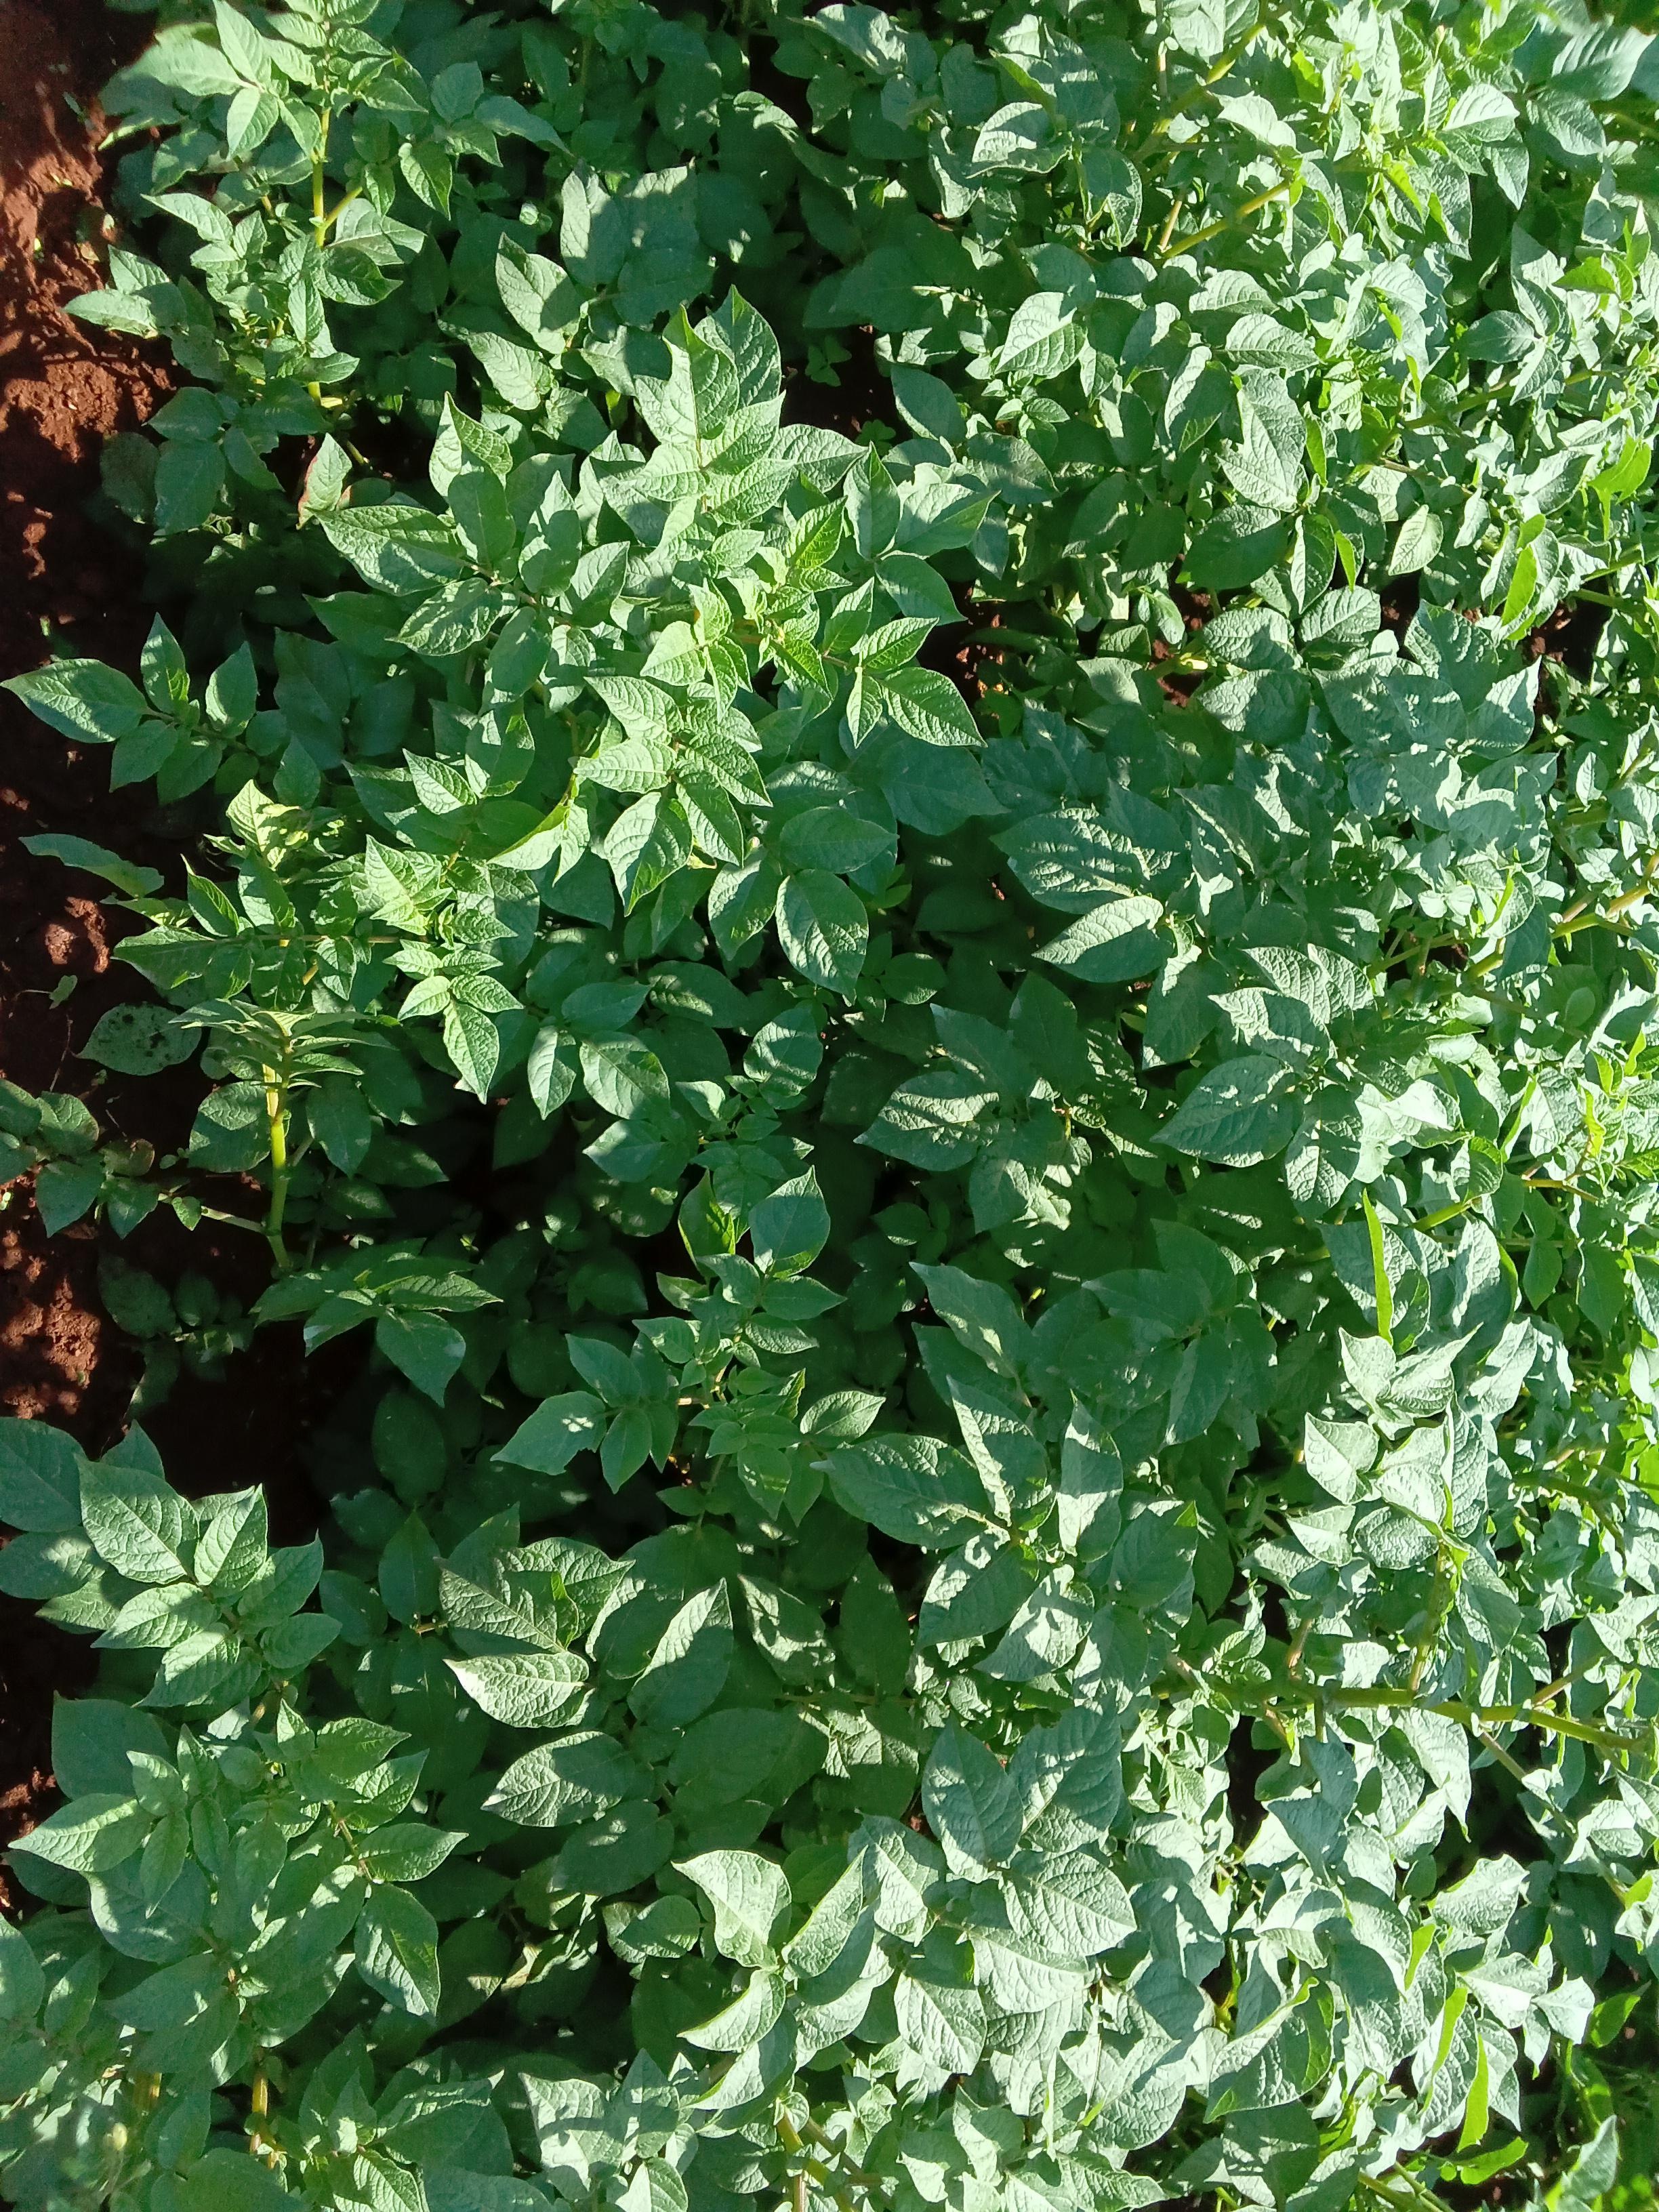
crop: potato
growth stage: flowering
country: Kenya
